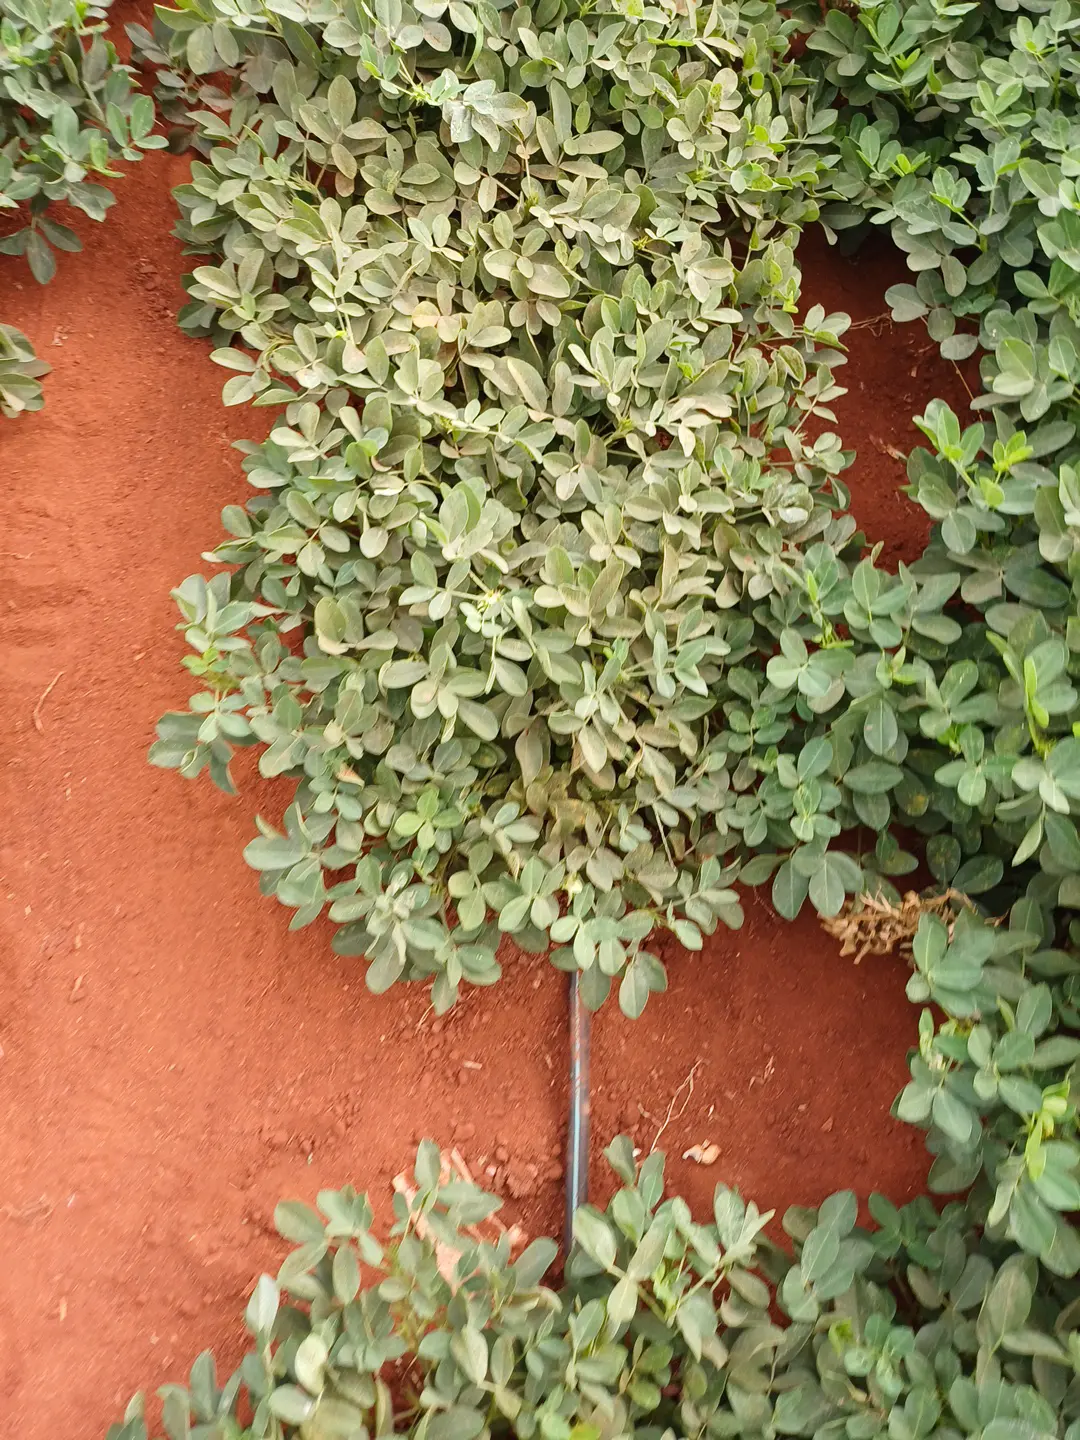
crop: groundnut
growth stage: pegging
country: Kenya
